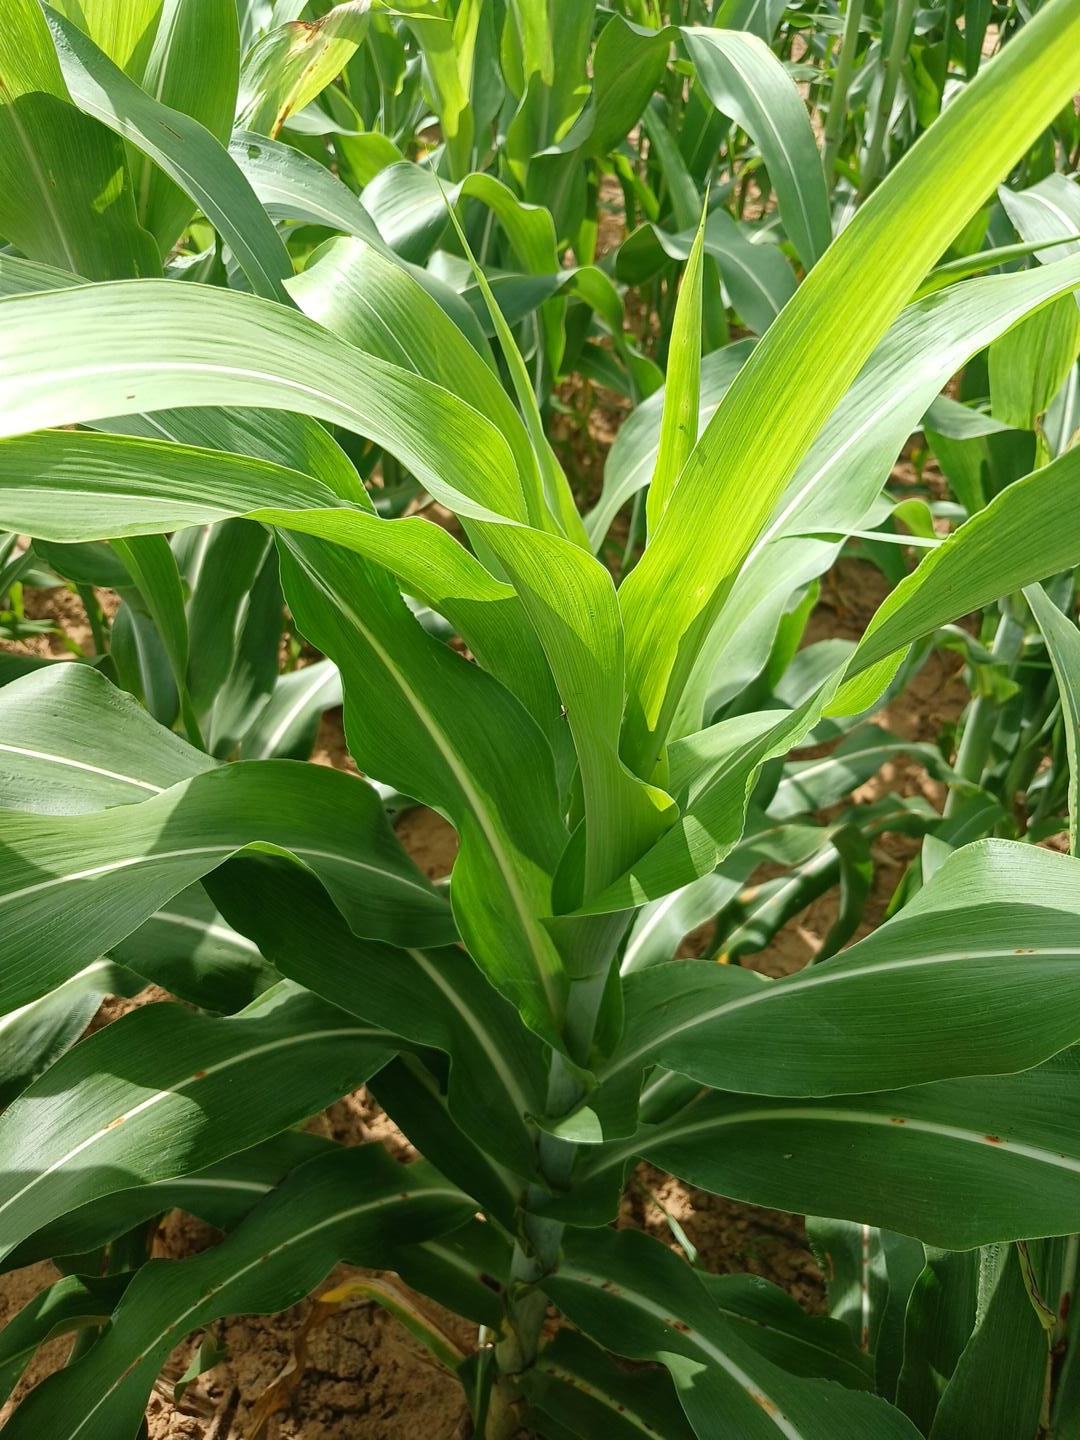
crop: sorghum
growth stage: vegetative
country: Senegal
